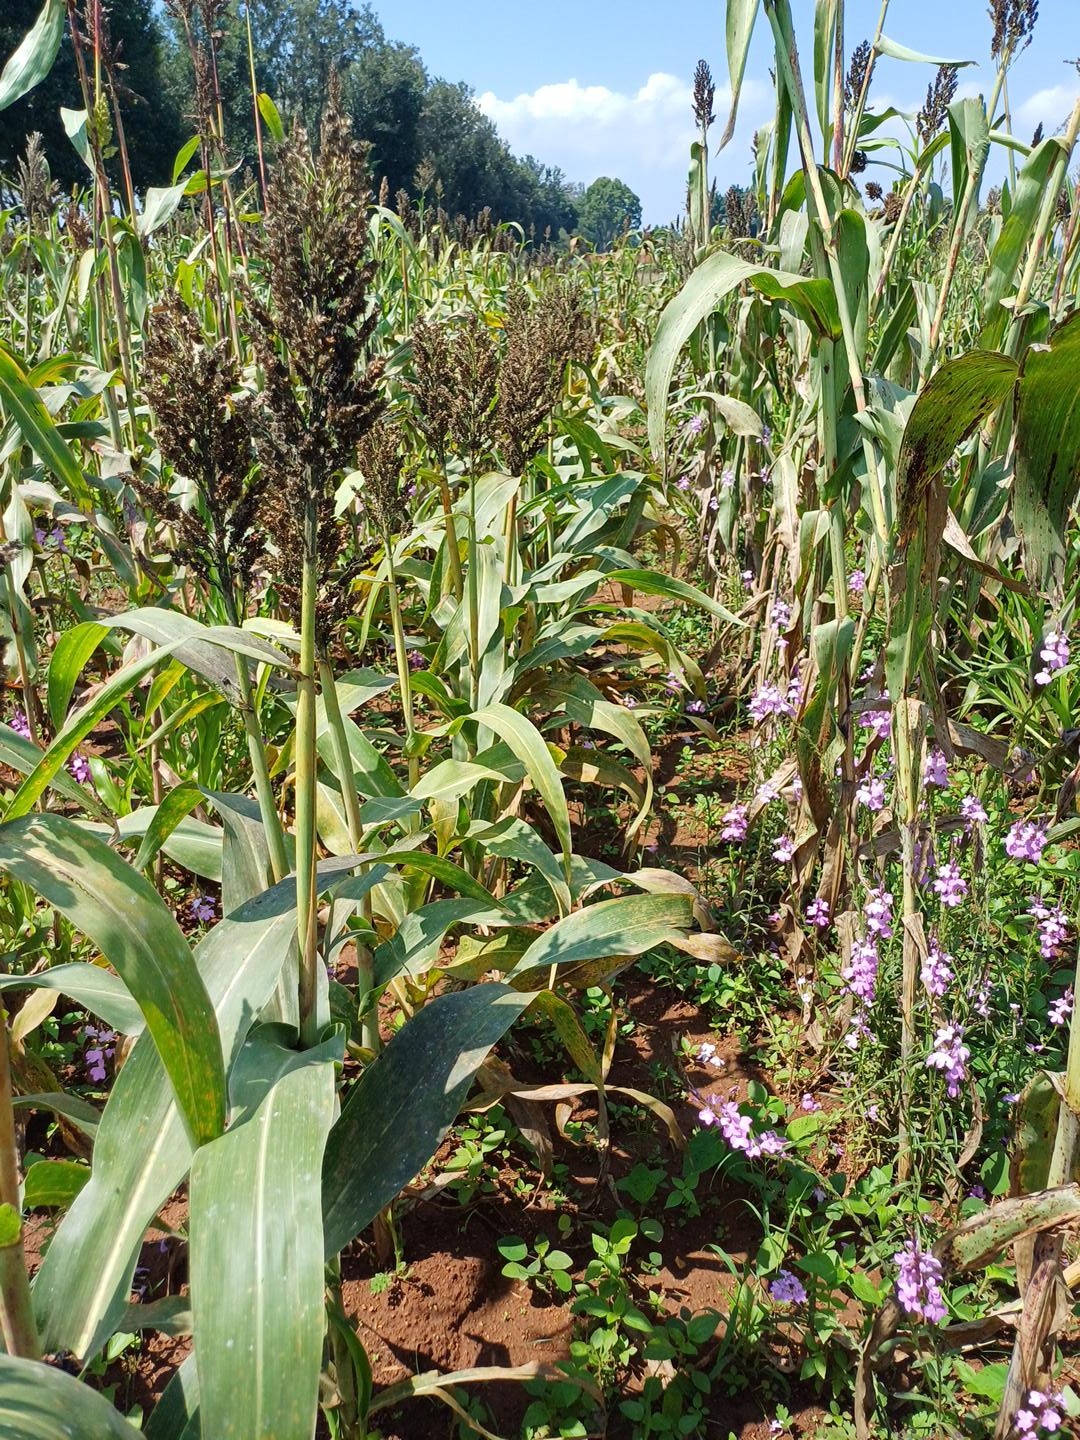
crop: sorghum
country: Kenya
